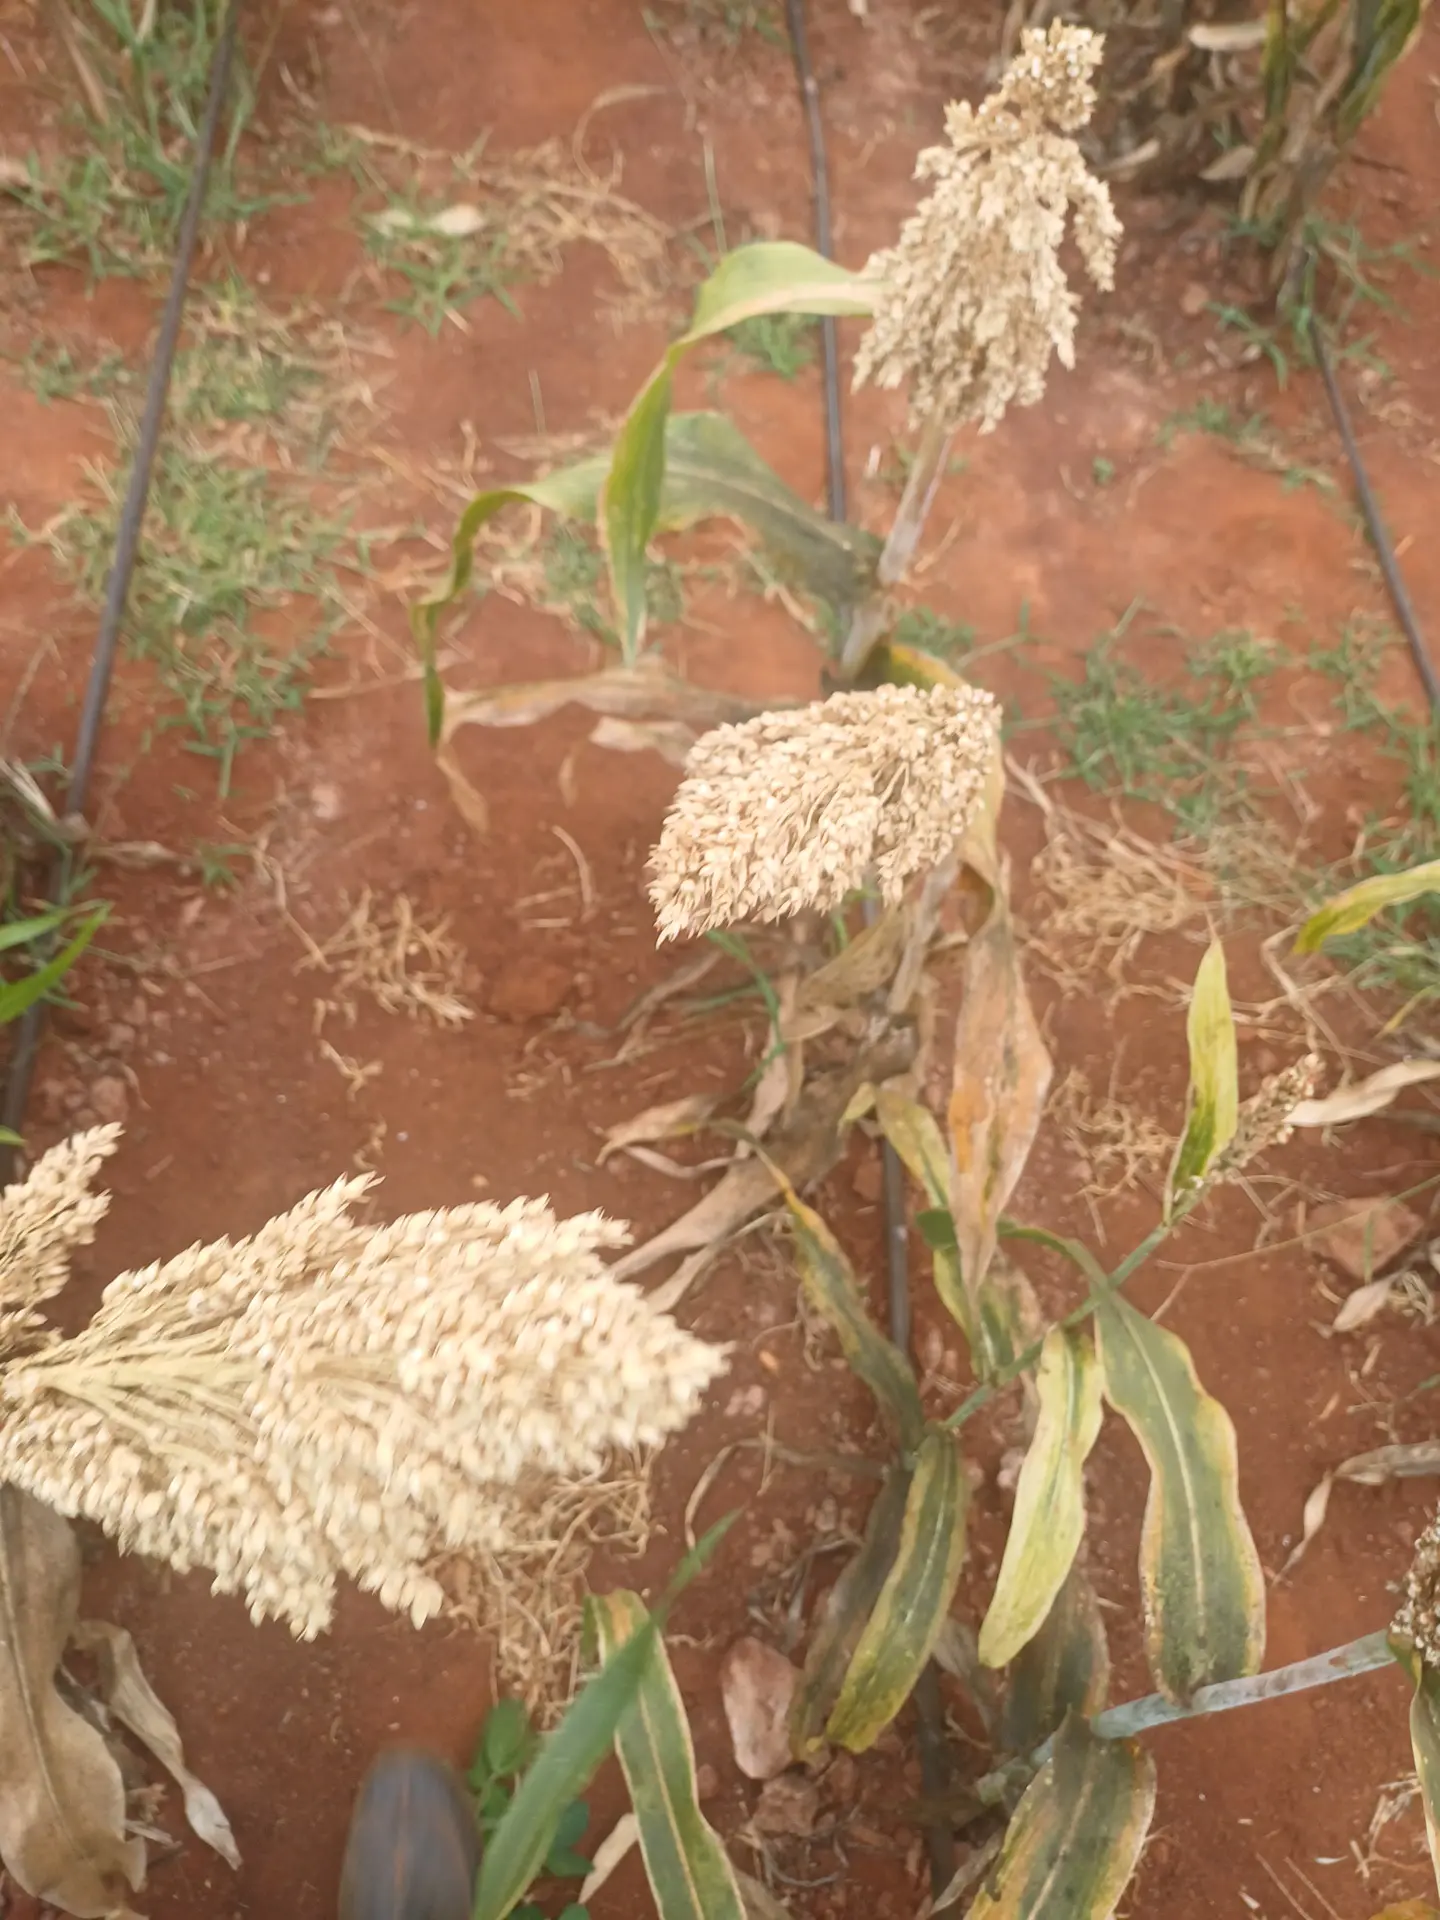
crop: sorghum
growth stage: maturity
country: Kenya
